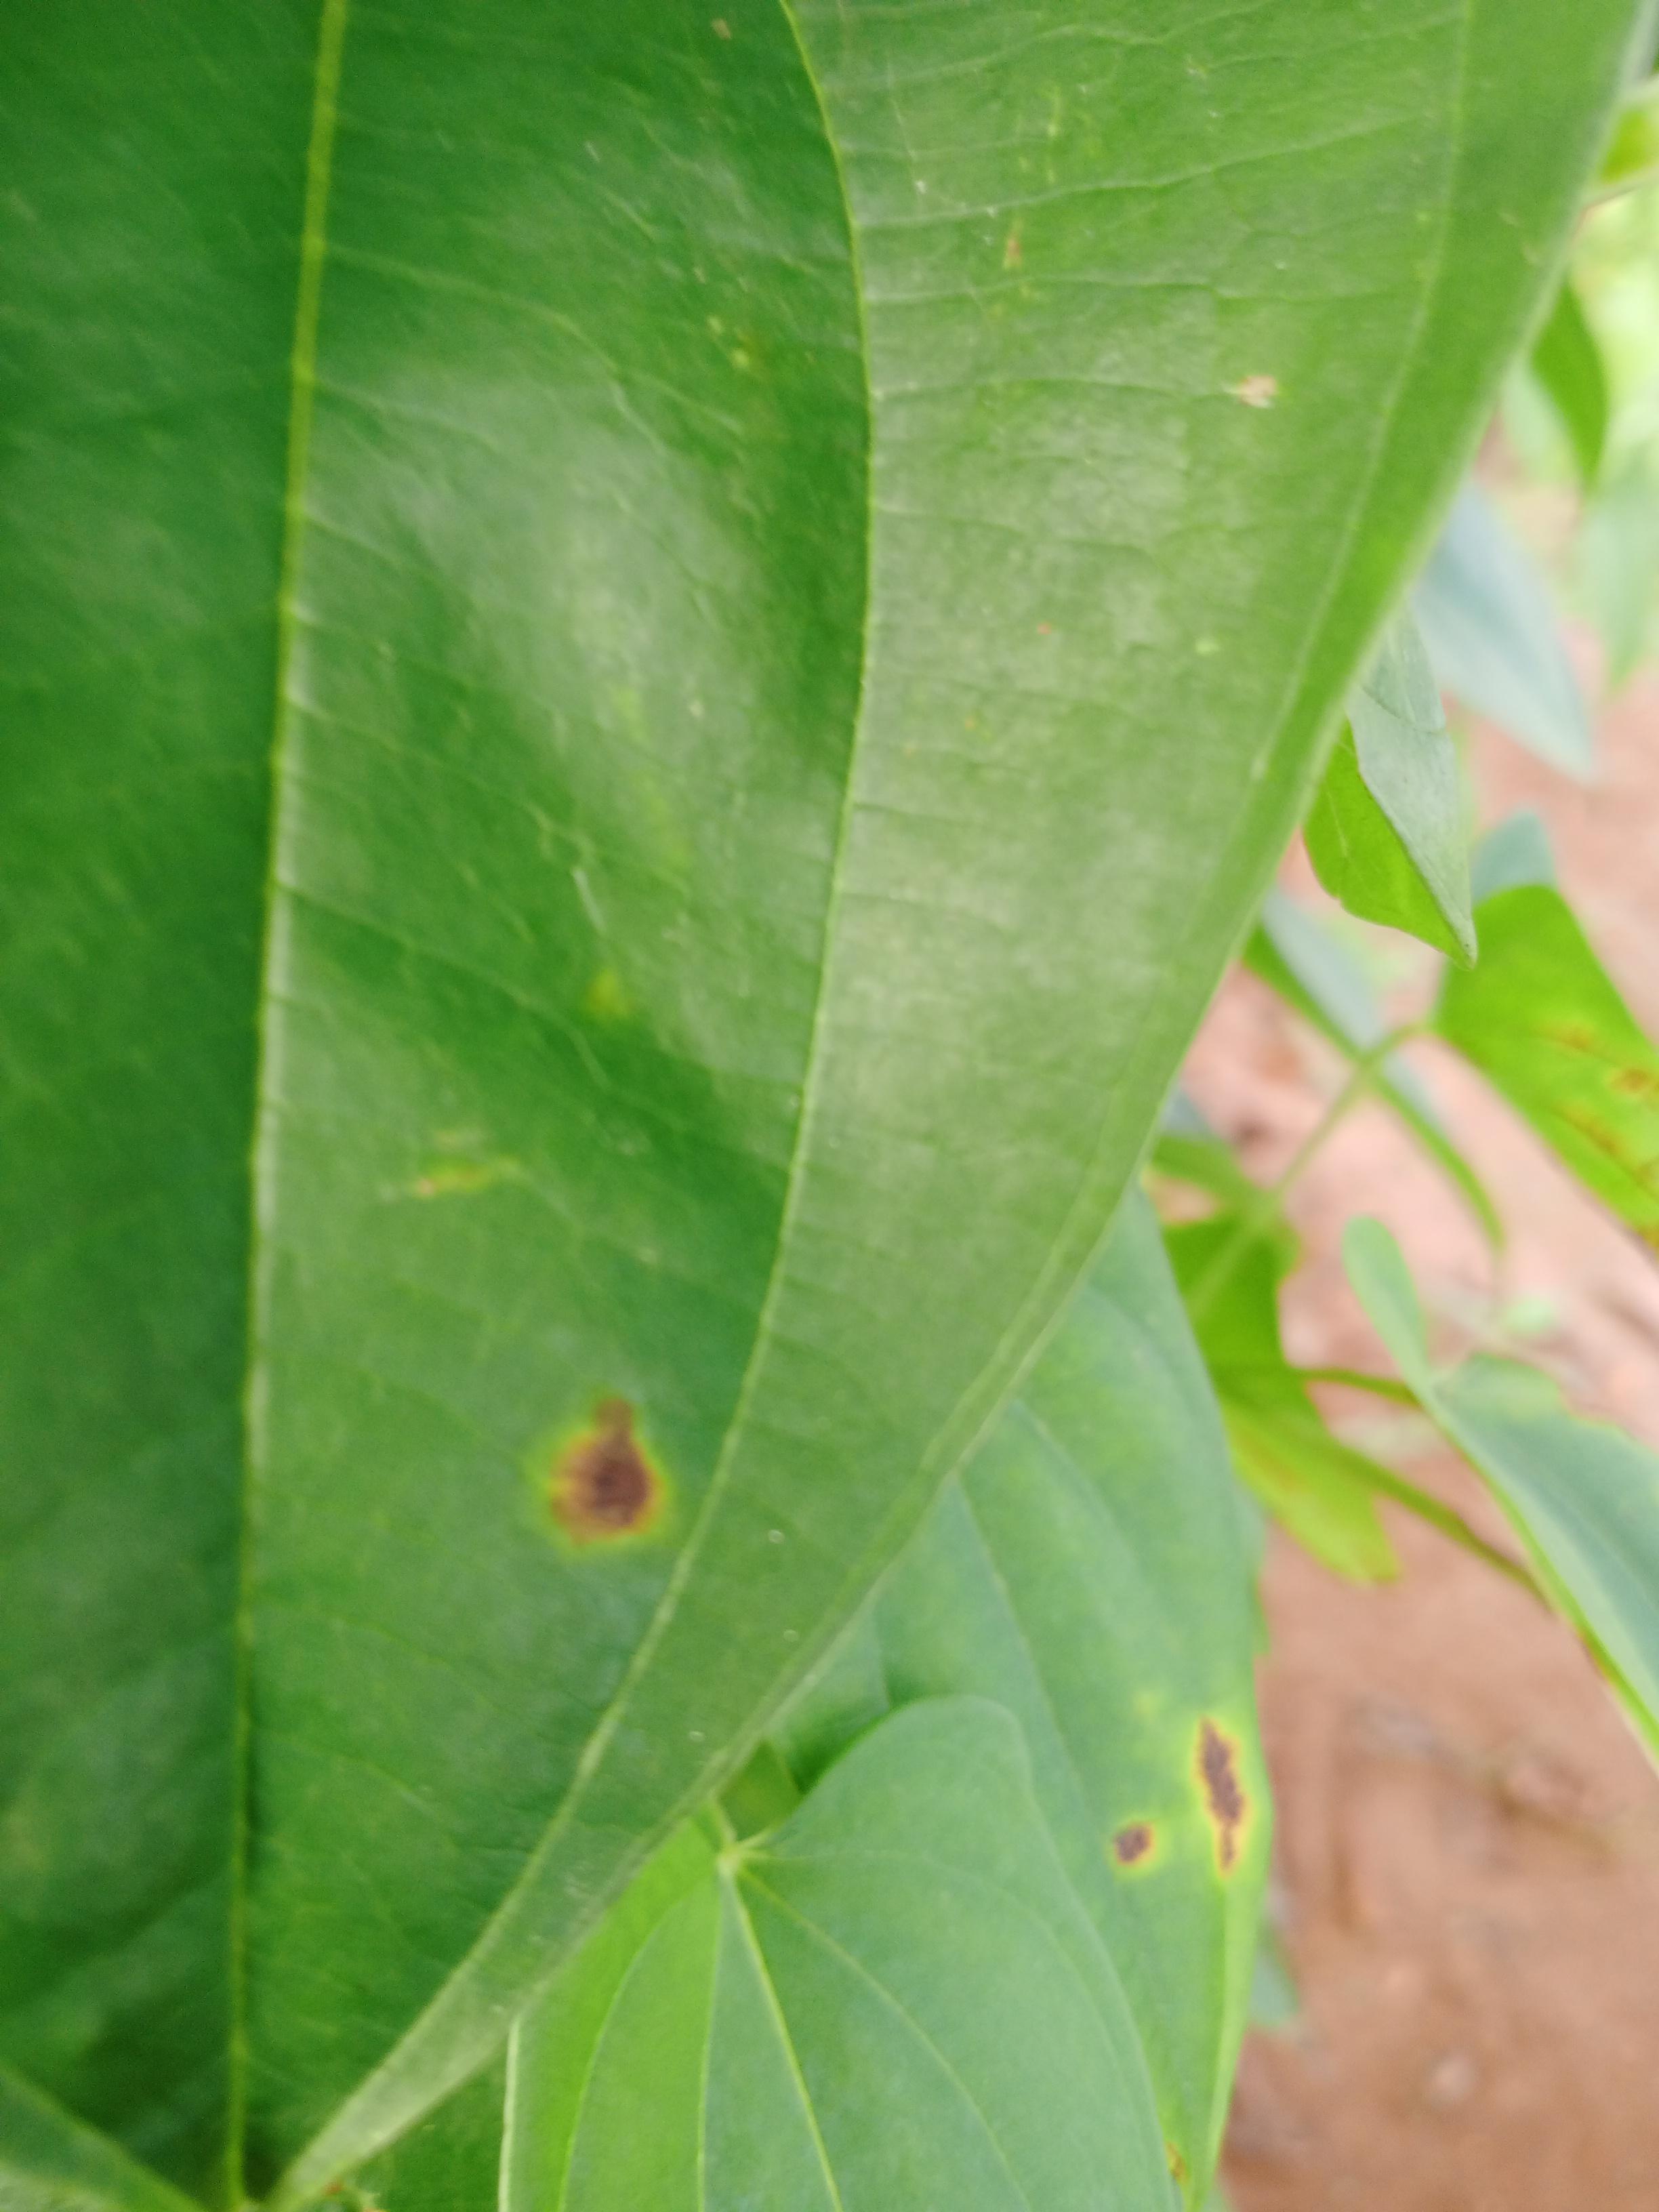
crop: yam
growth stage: vegetative
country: Nigeria
